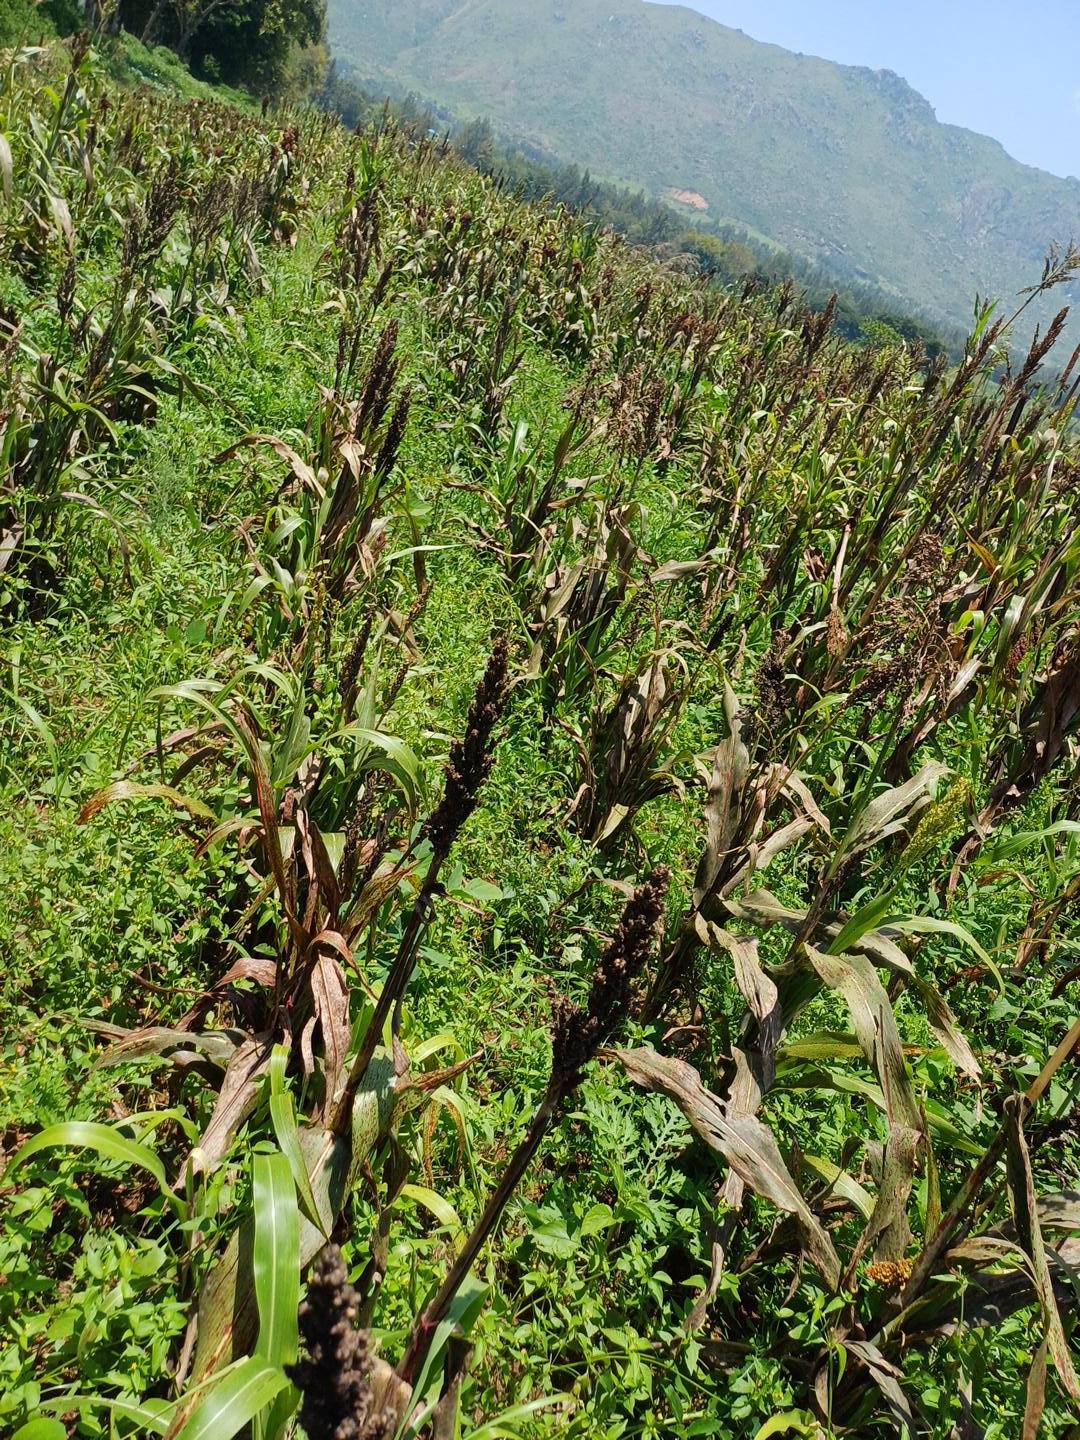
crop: sorghum
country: Kenya
